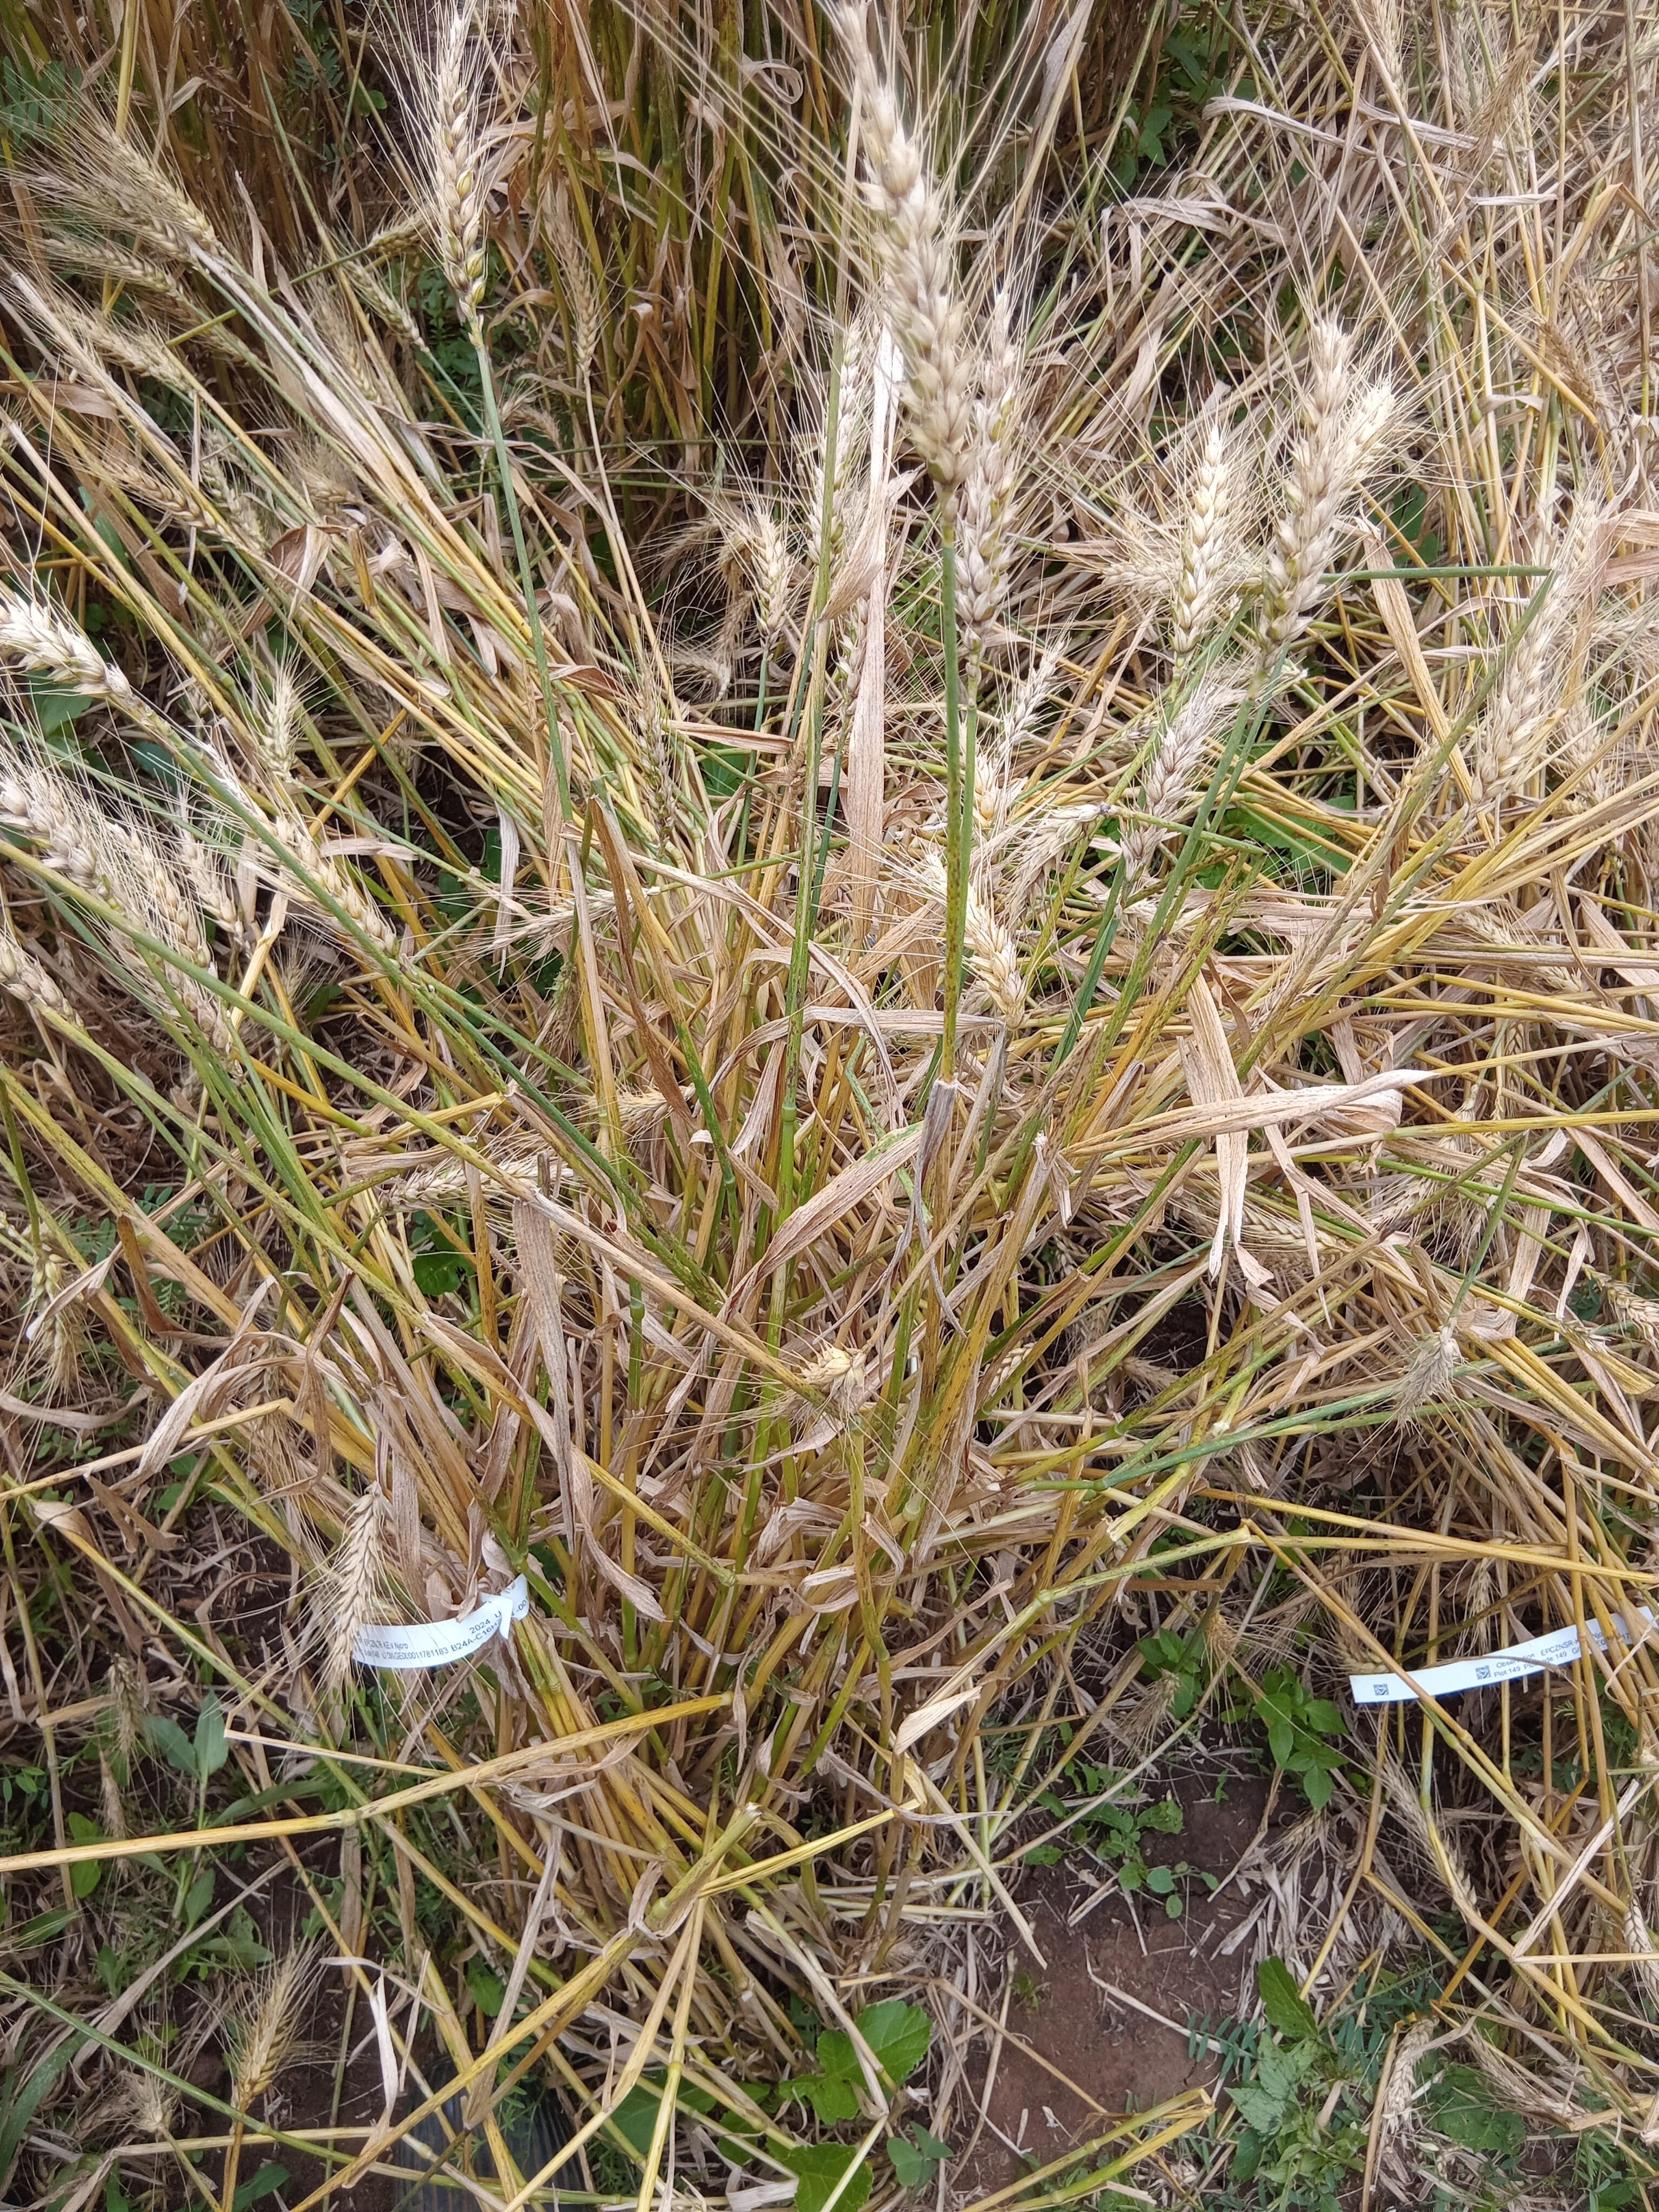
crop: wheat
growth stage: maturity
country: Kenya
